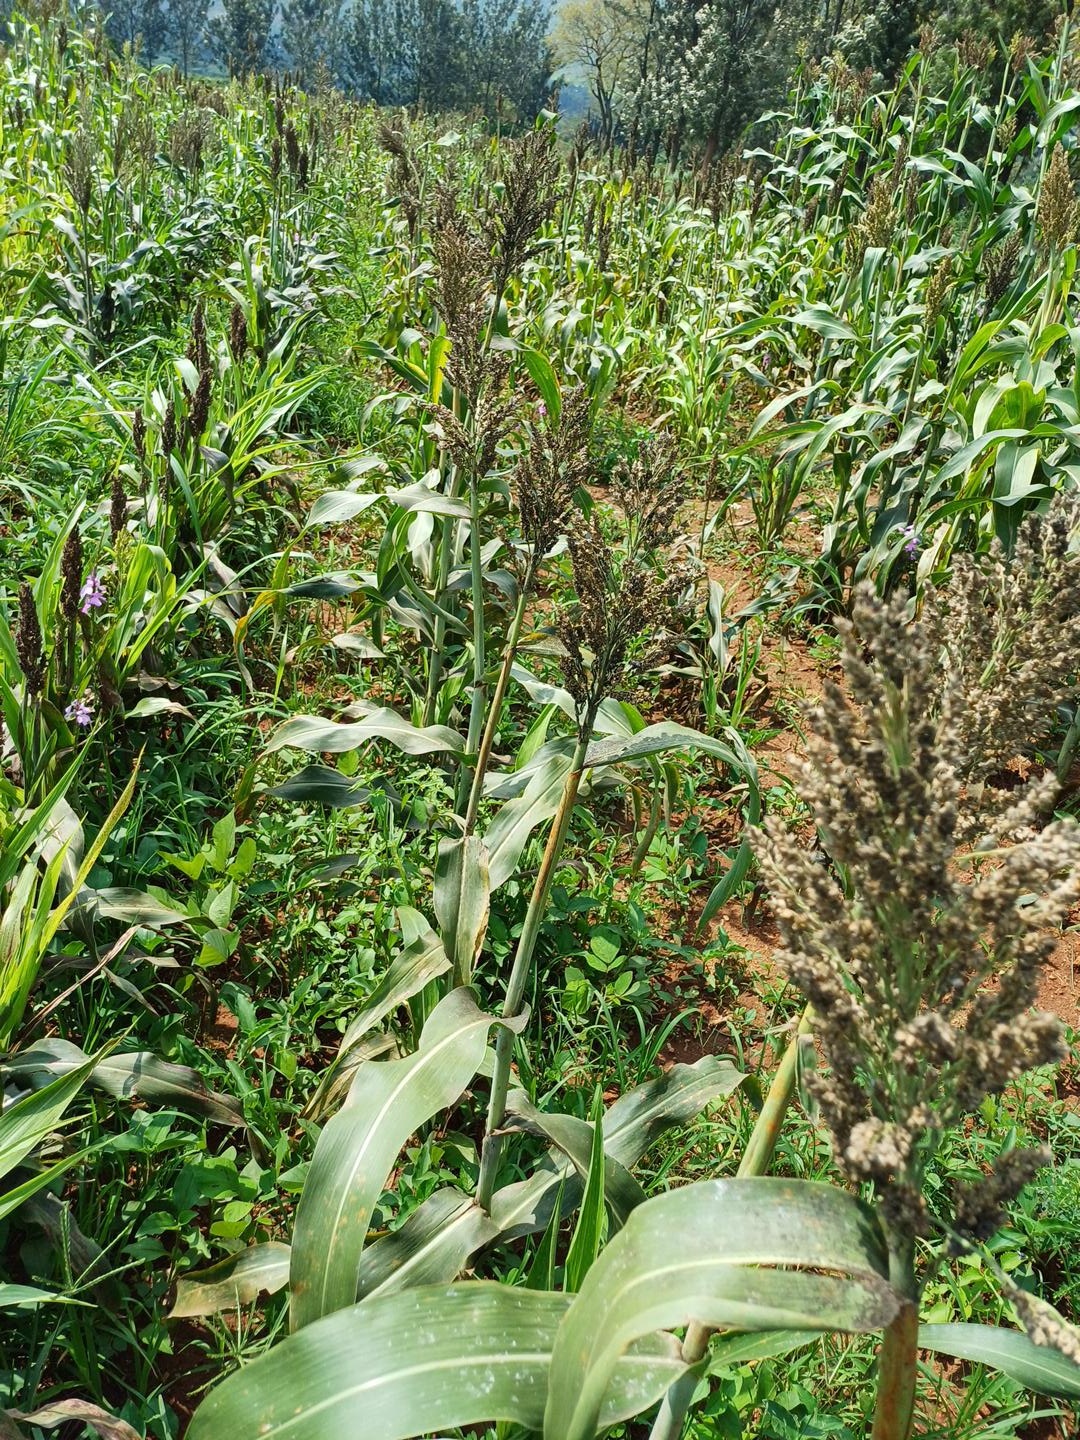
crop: sorghum
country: Kenya
